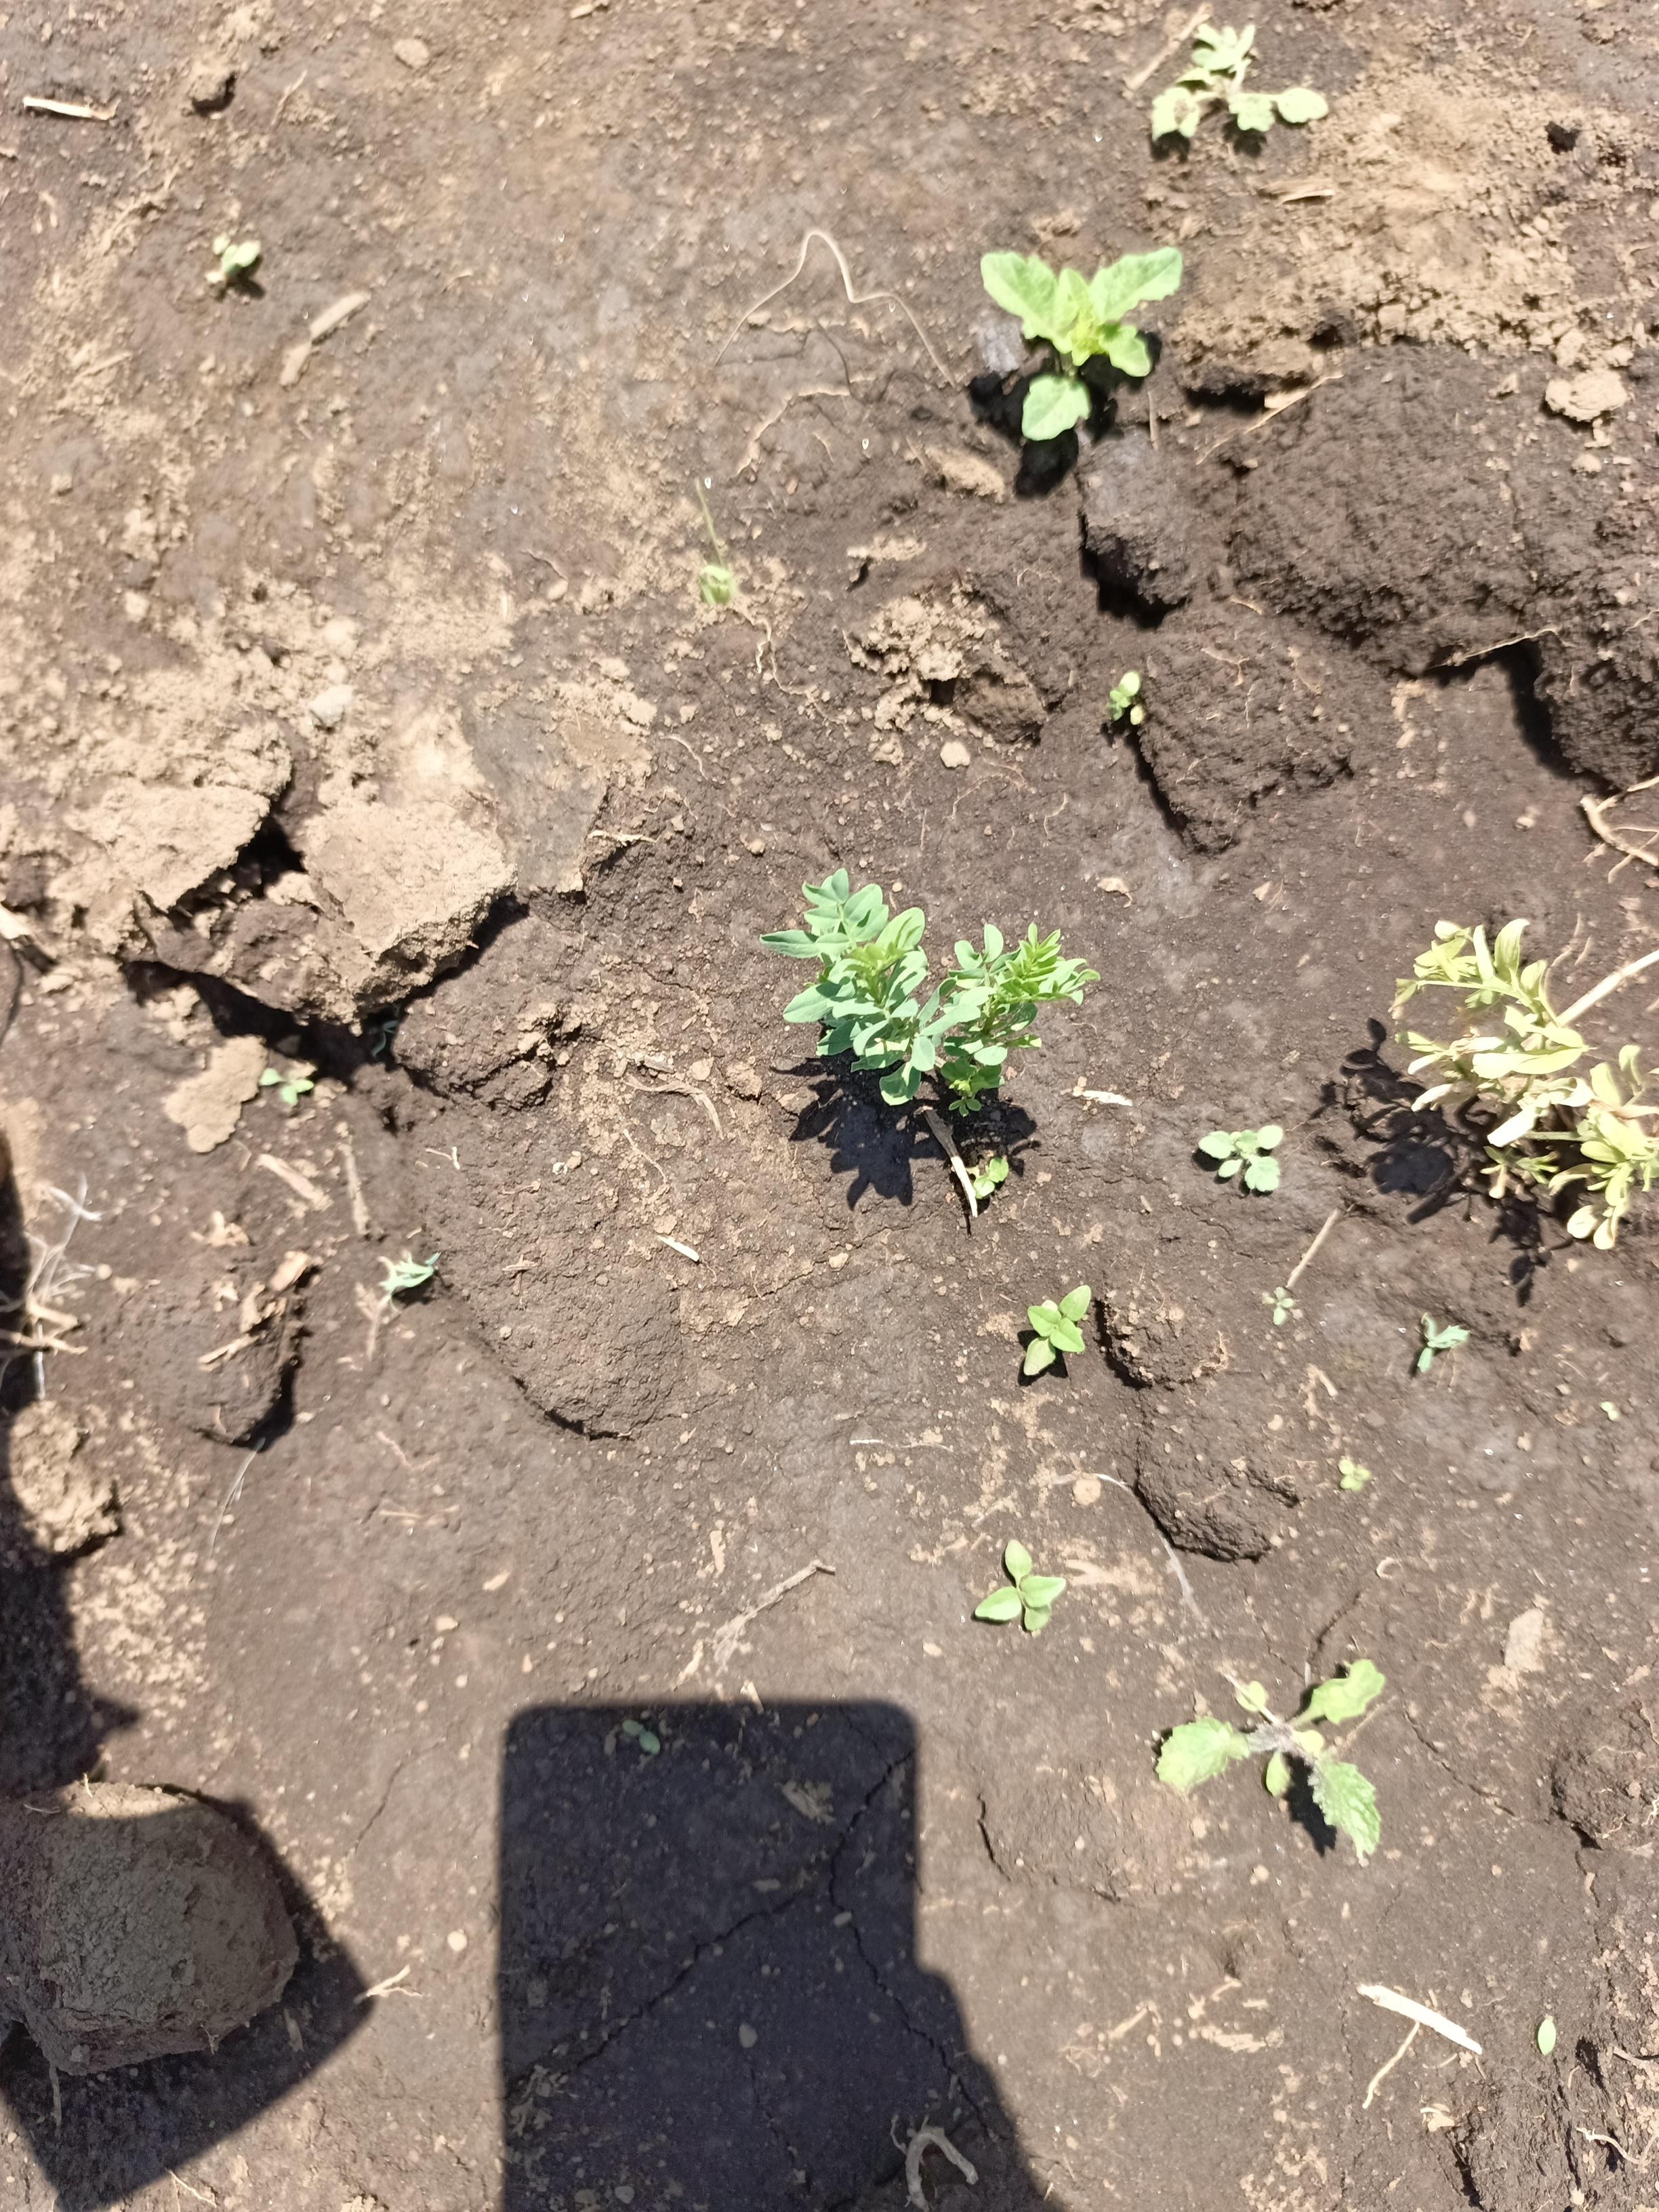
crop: lentil
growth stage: vegetative
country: Tanzania
